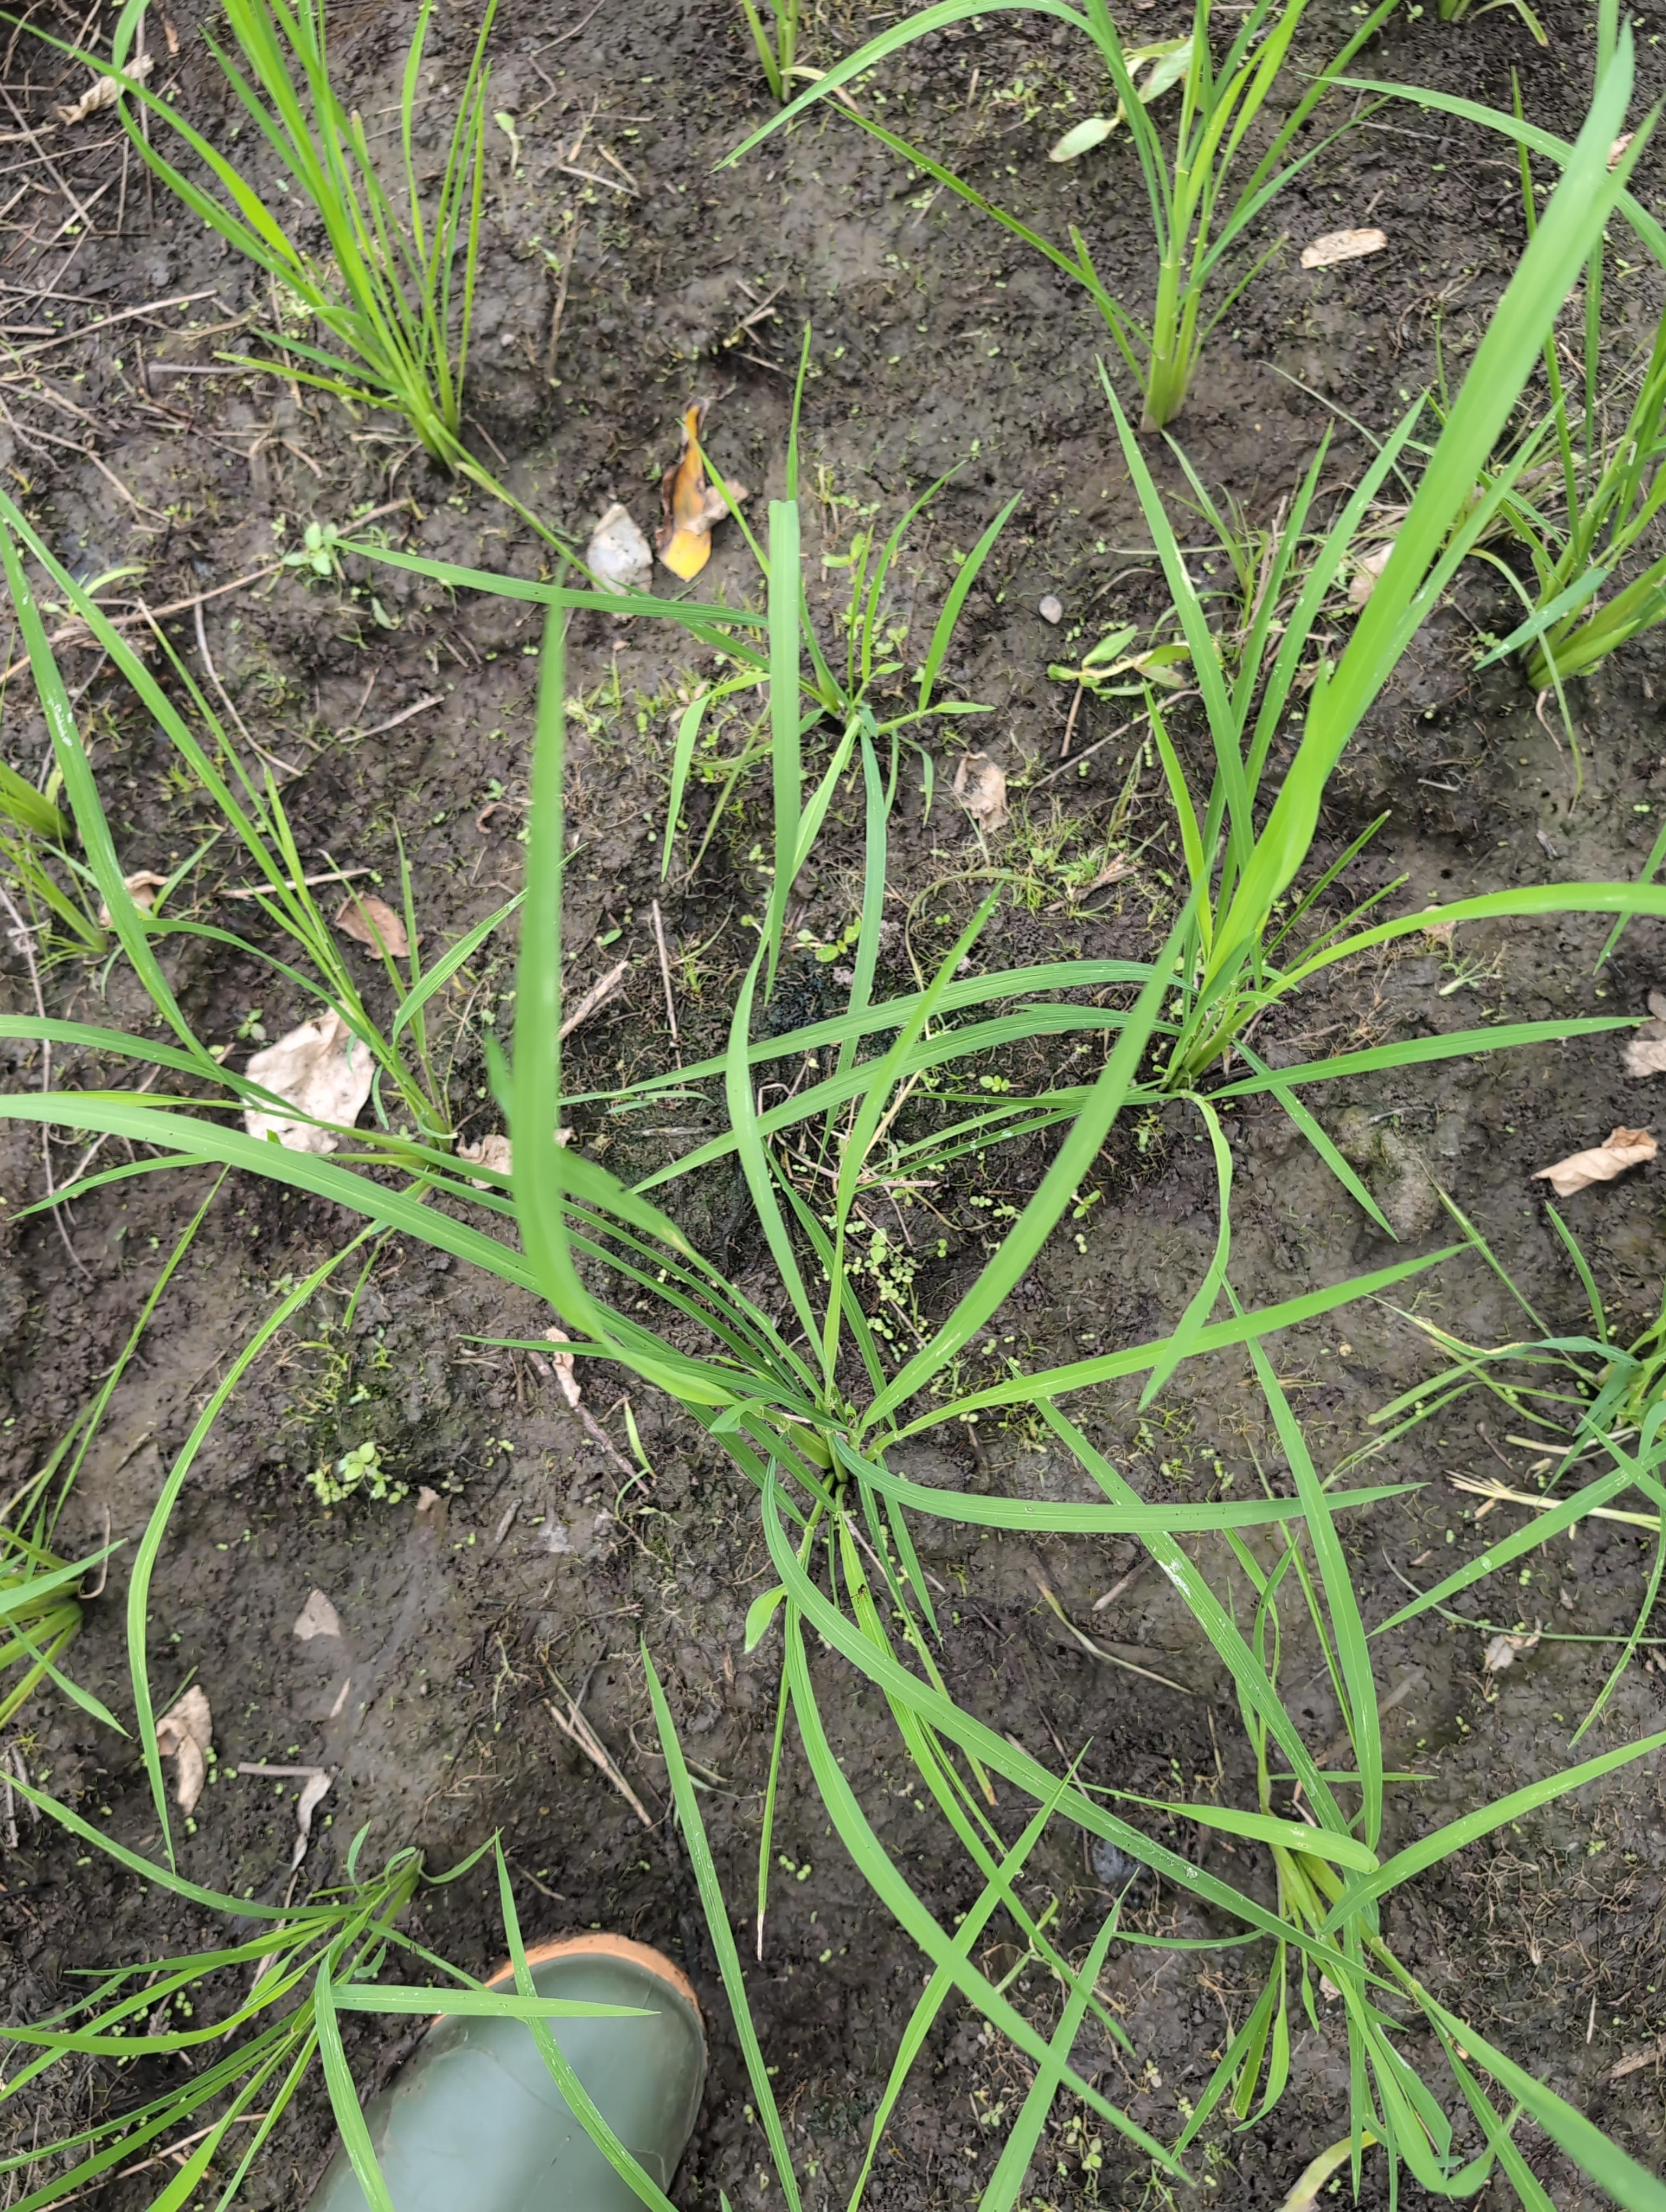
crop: rice
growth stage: establishment seedling
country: Côte d'Ivoire
